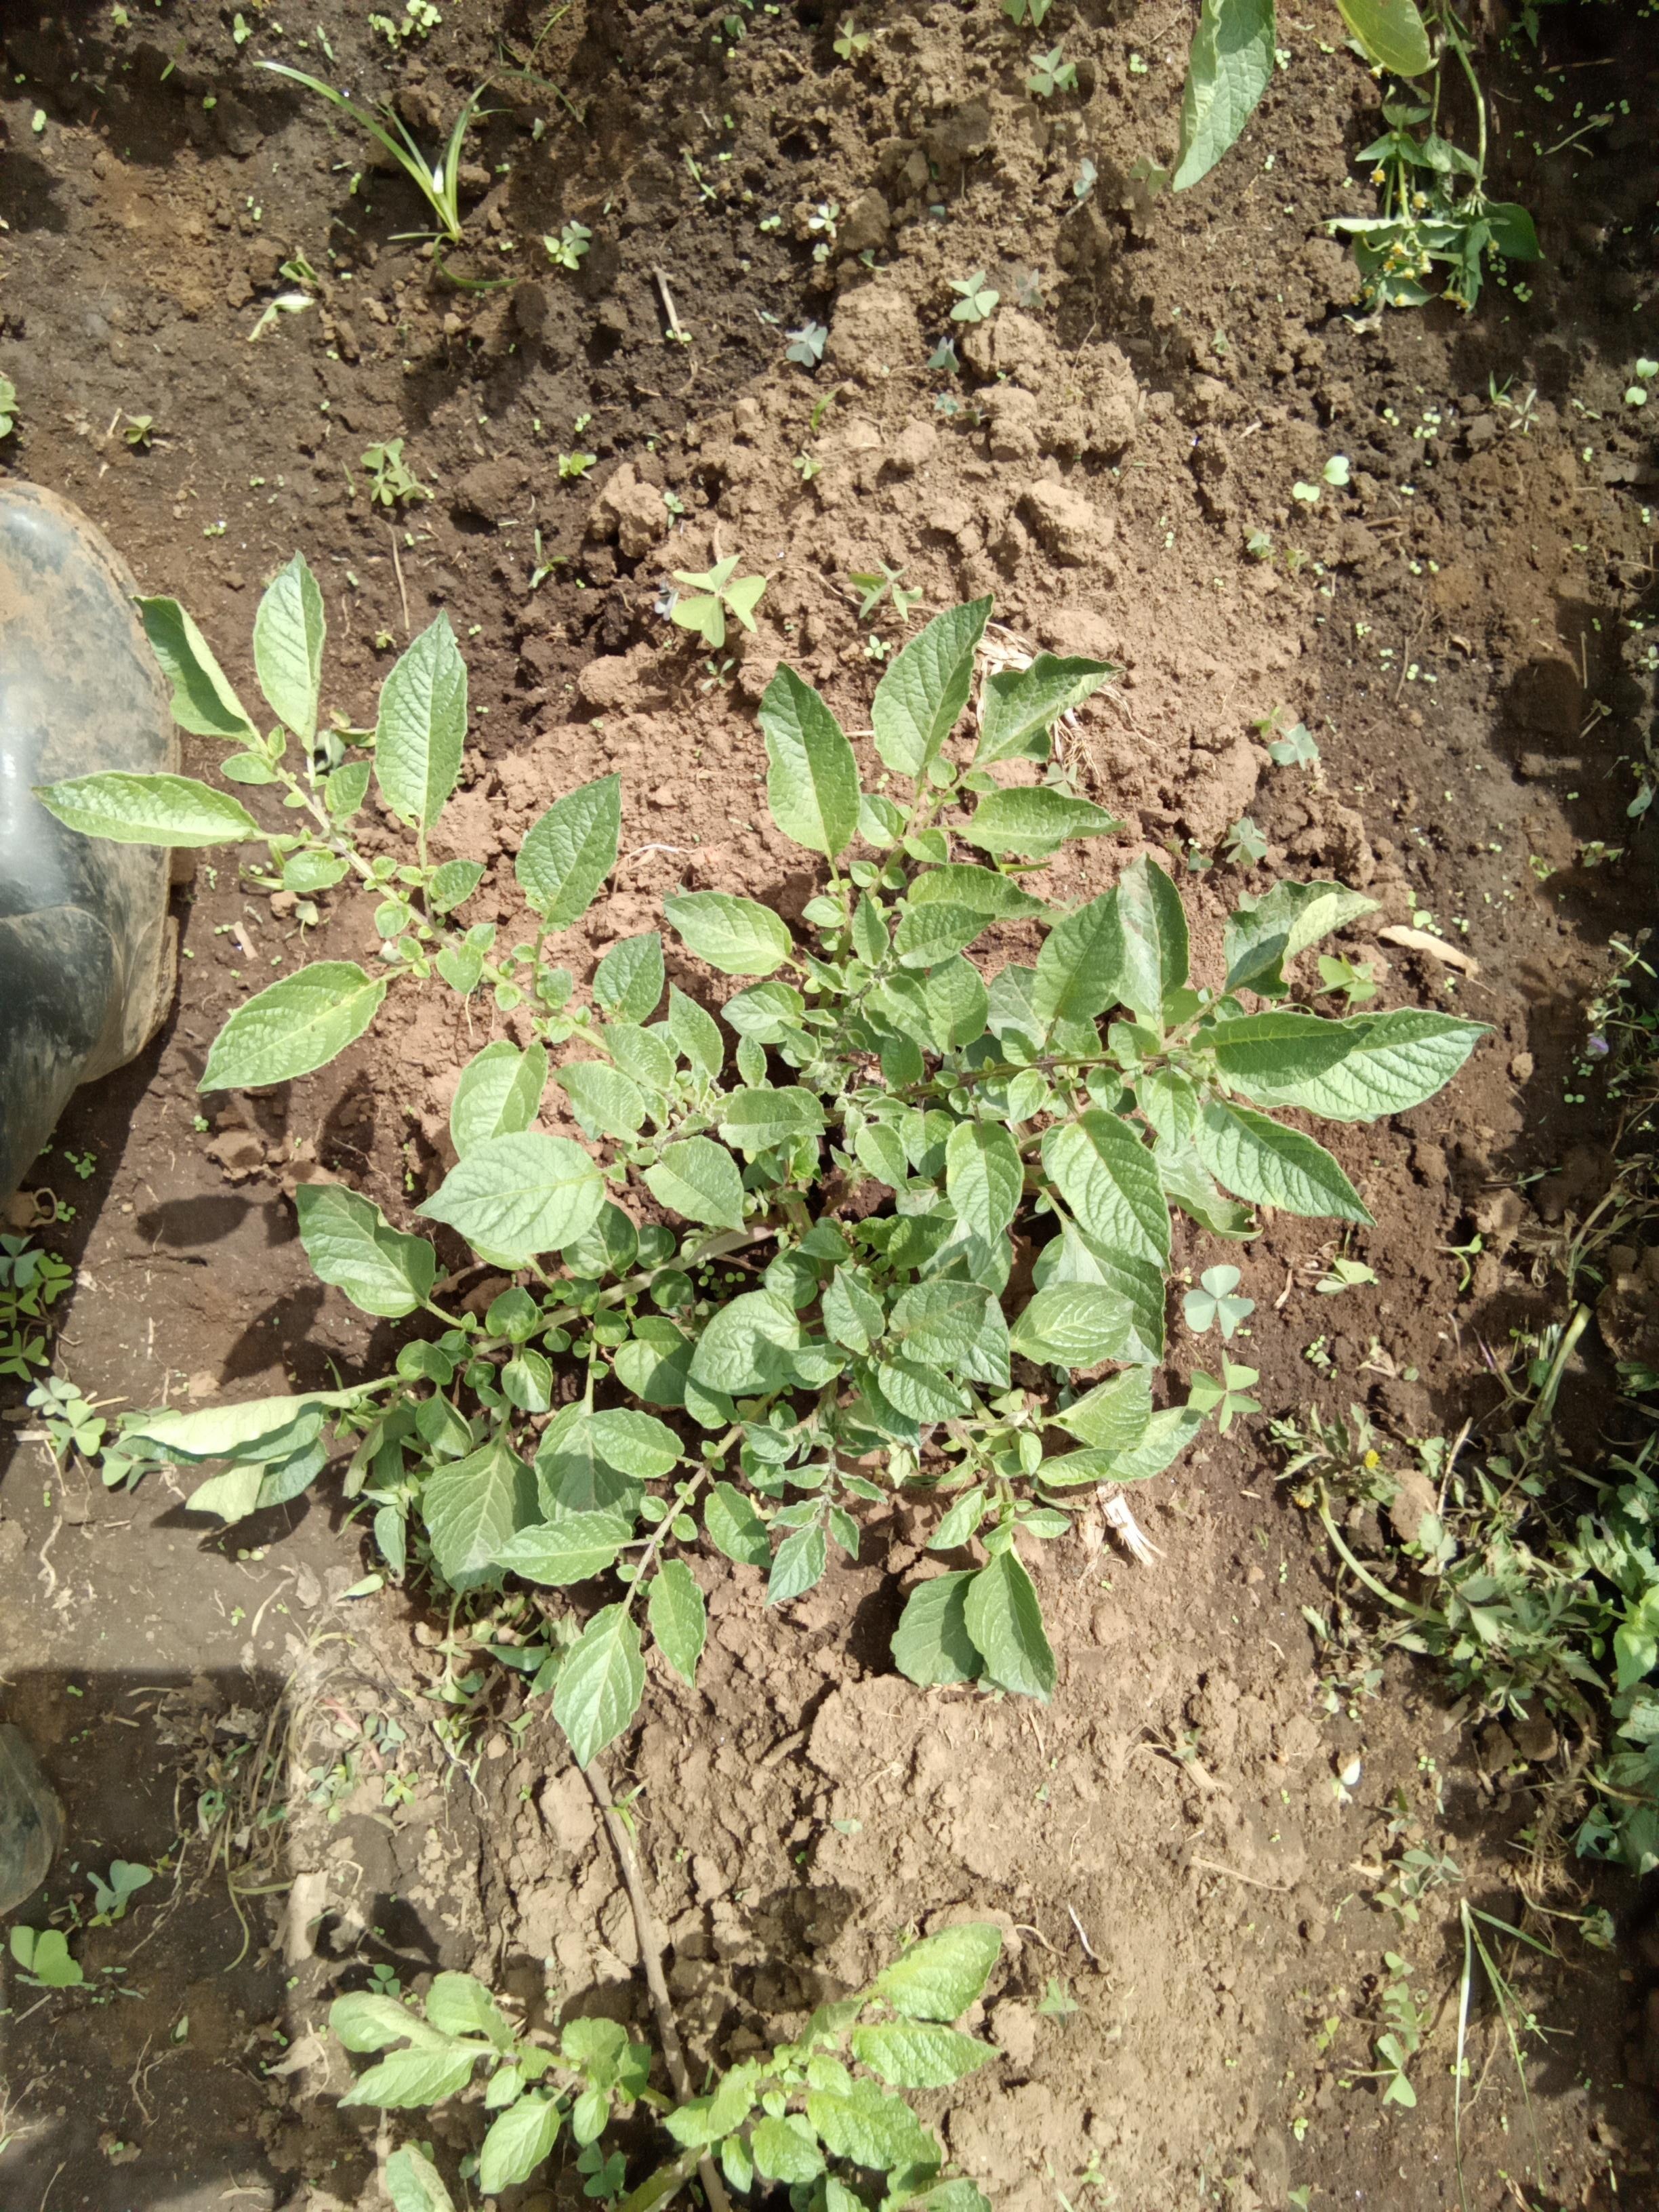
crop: potato
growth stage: vegetative
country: Kenya
